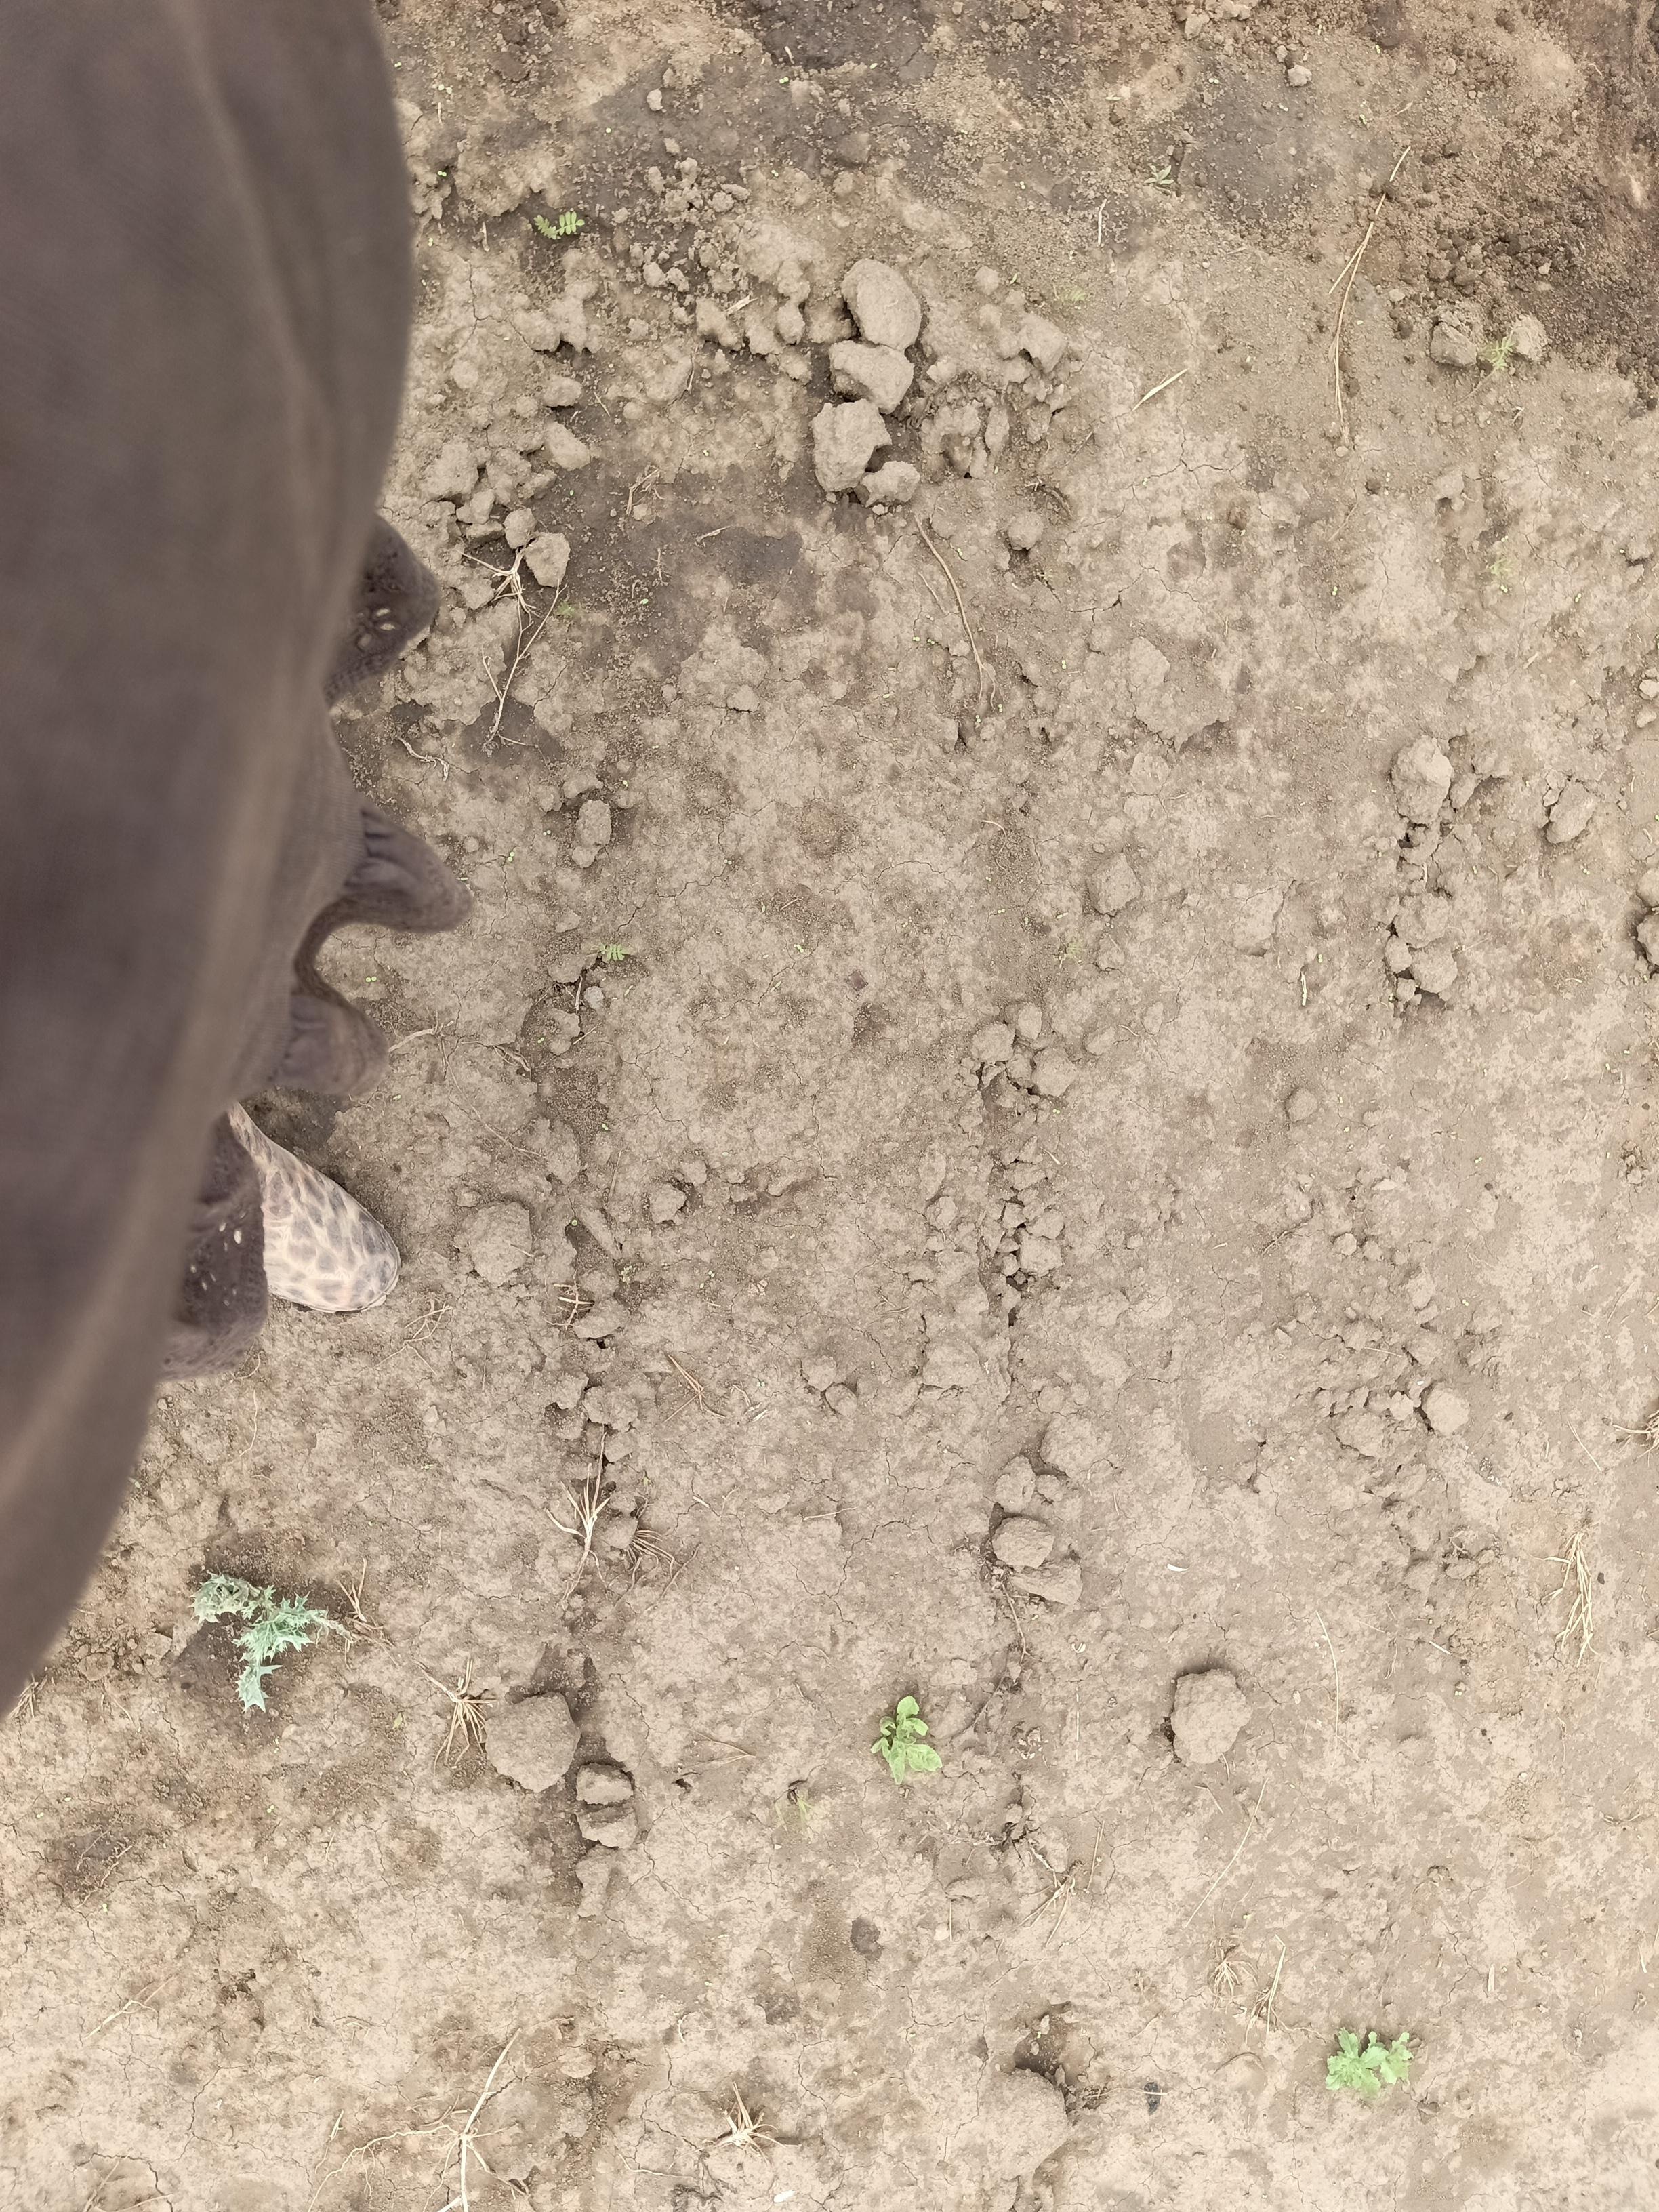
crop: chickpea
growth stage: emergence
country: Tanzania
